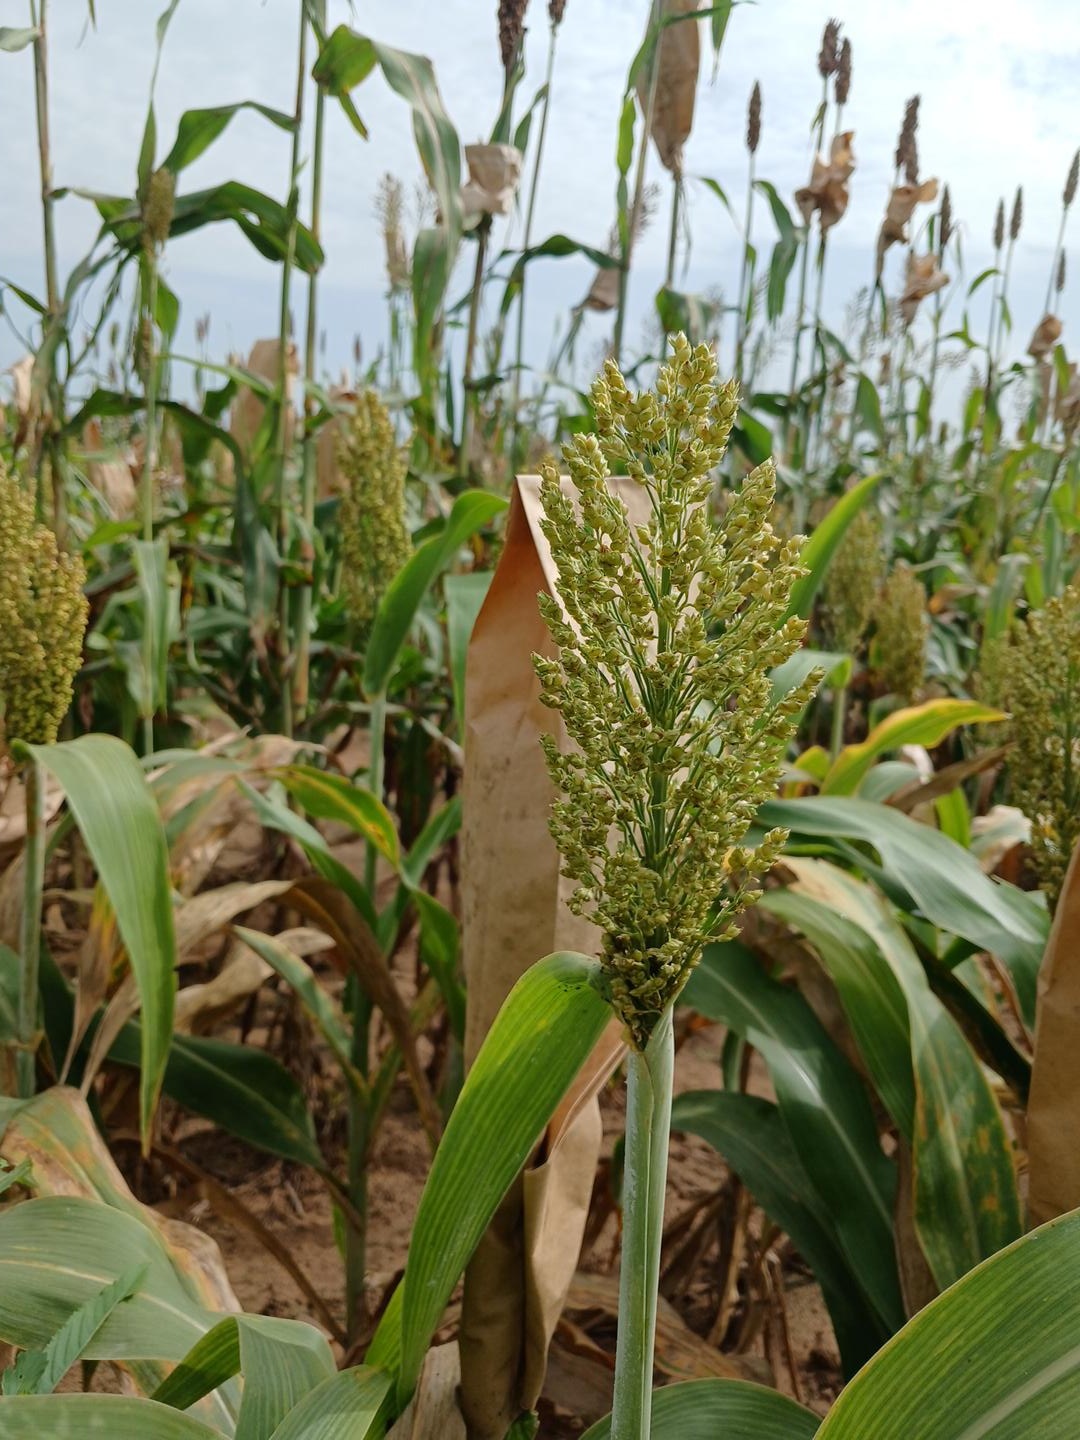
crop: sorghum
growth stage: filling grain
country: Senegal
